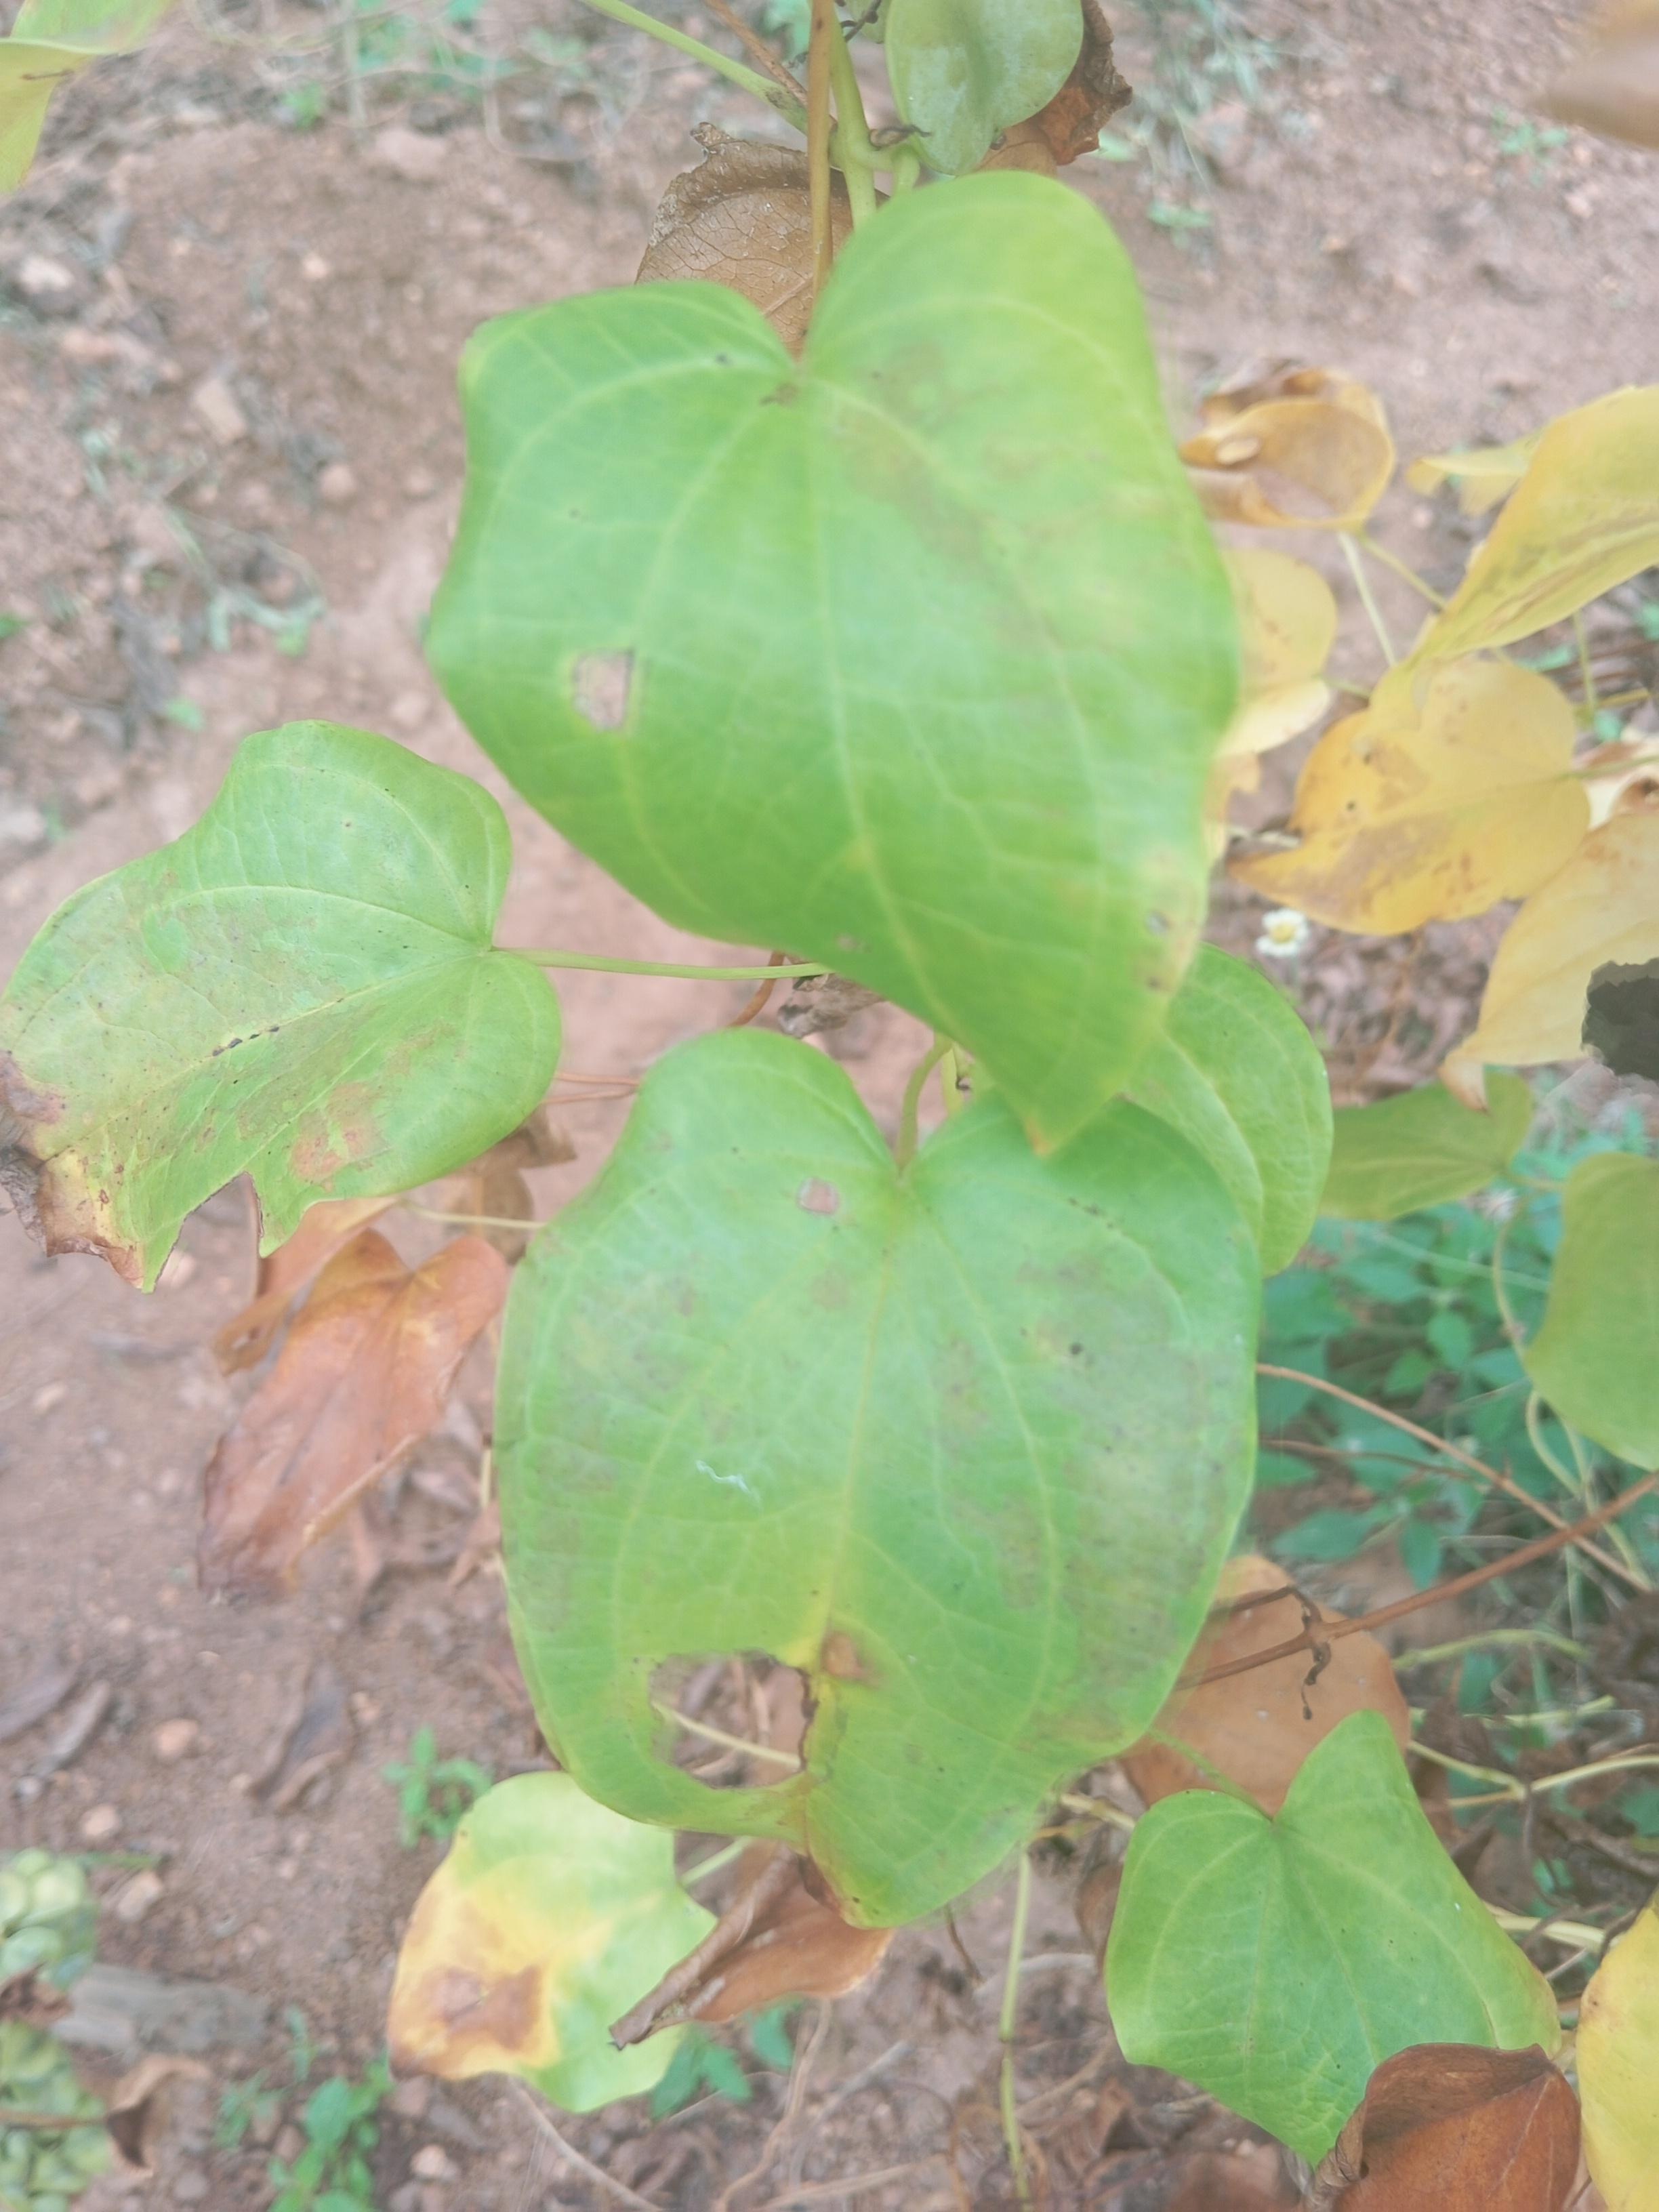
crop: yam
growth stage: maturity
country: Nigeria
